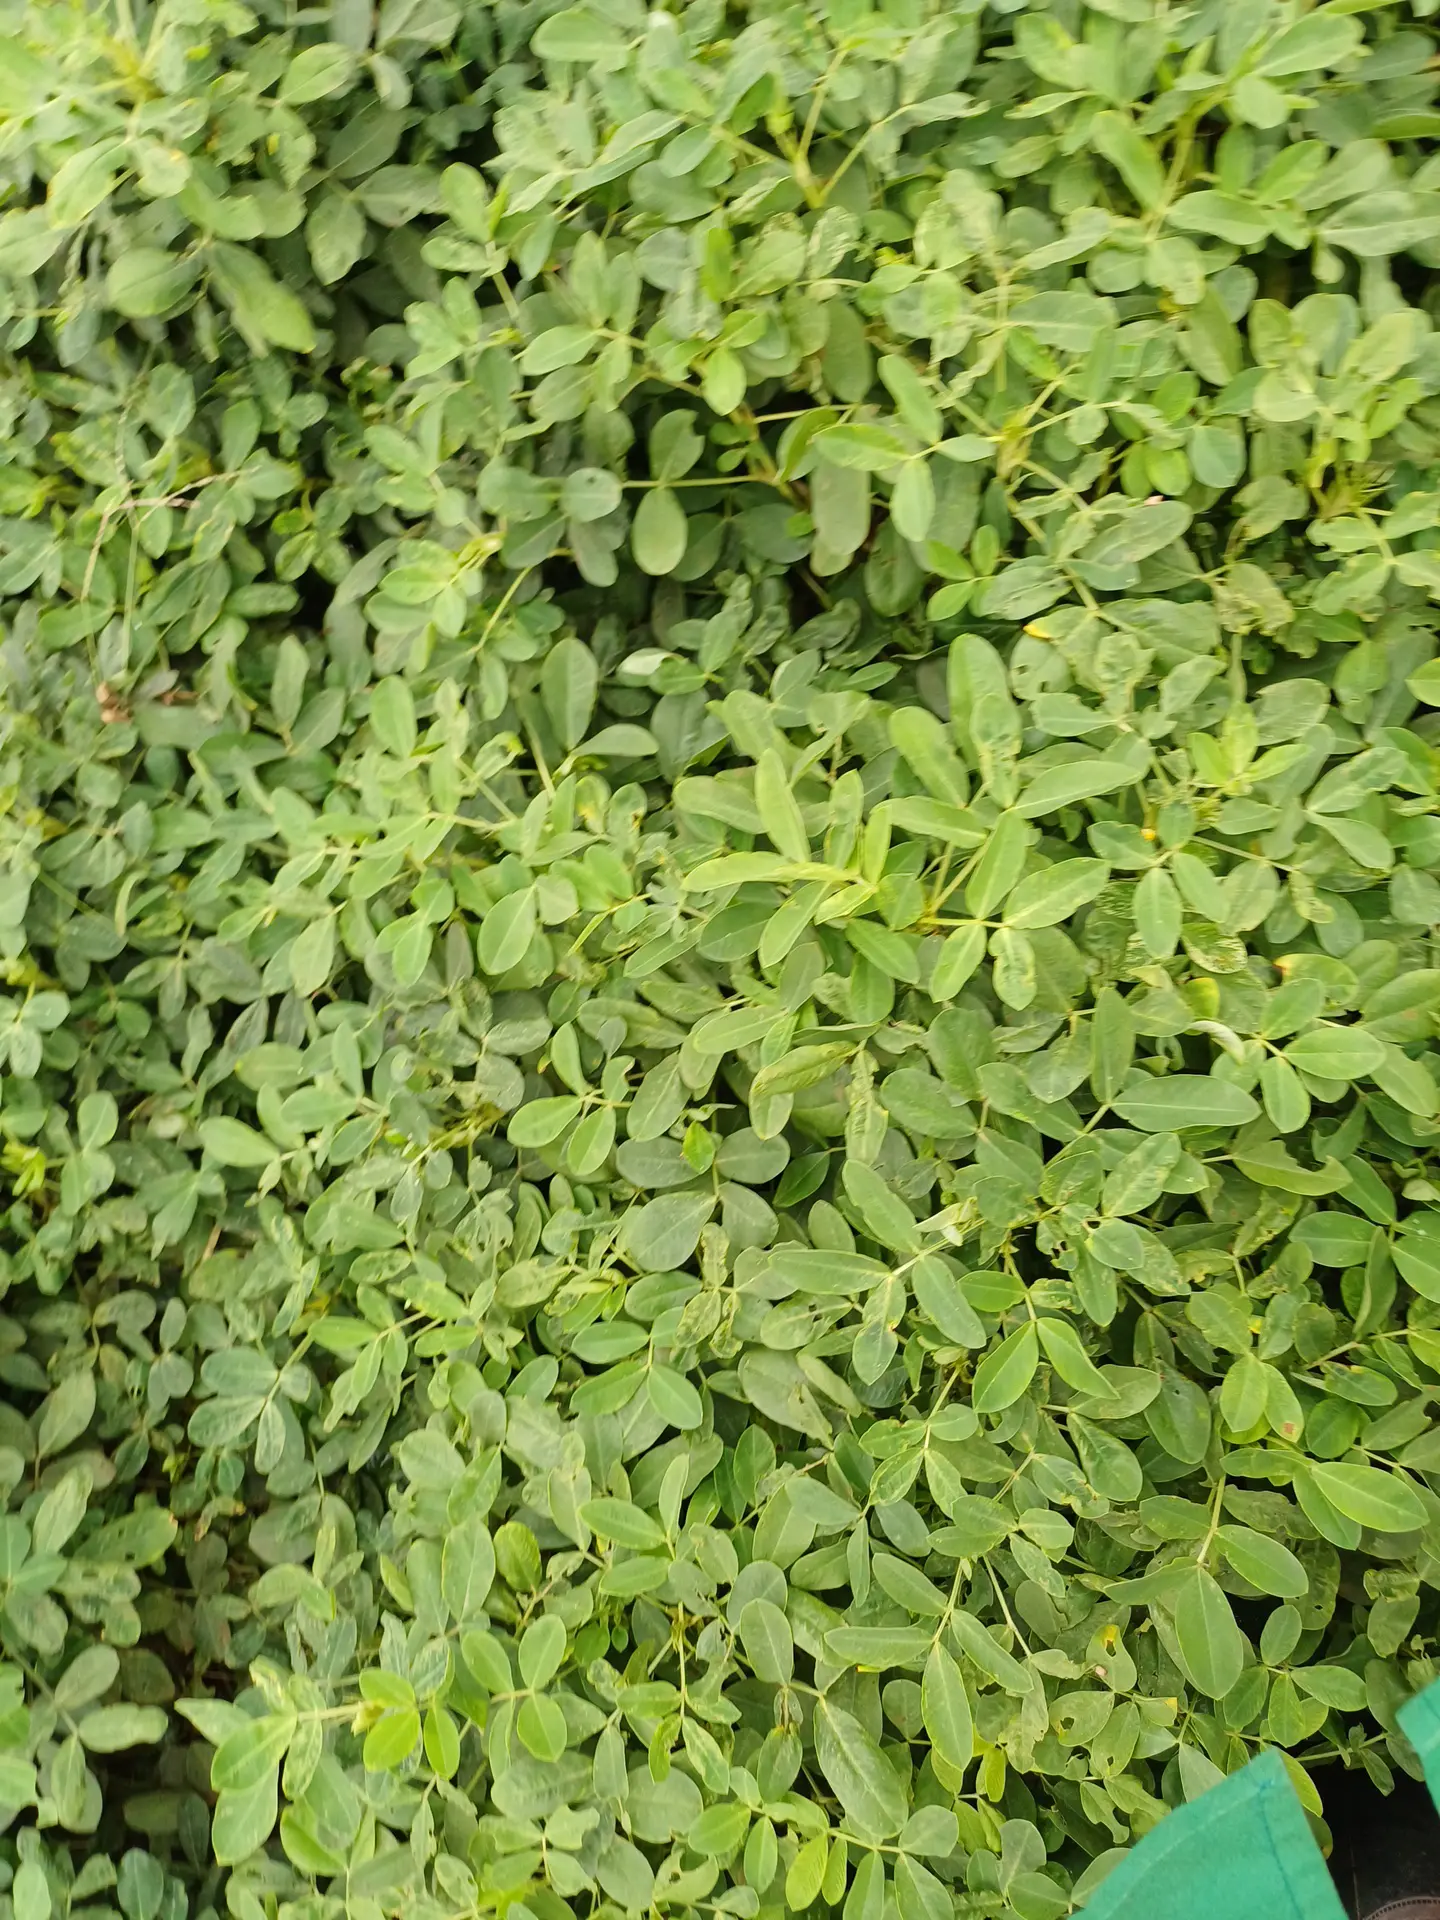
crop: groundnut
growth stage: pegging
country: Kenya
